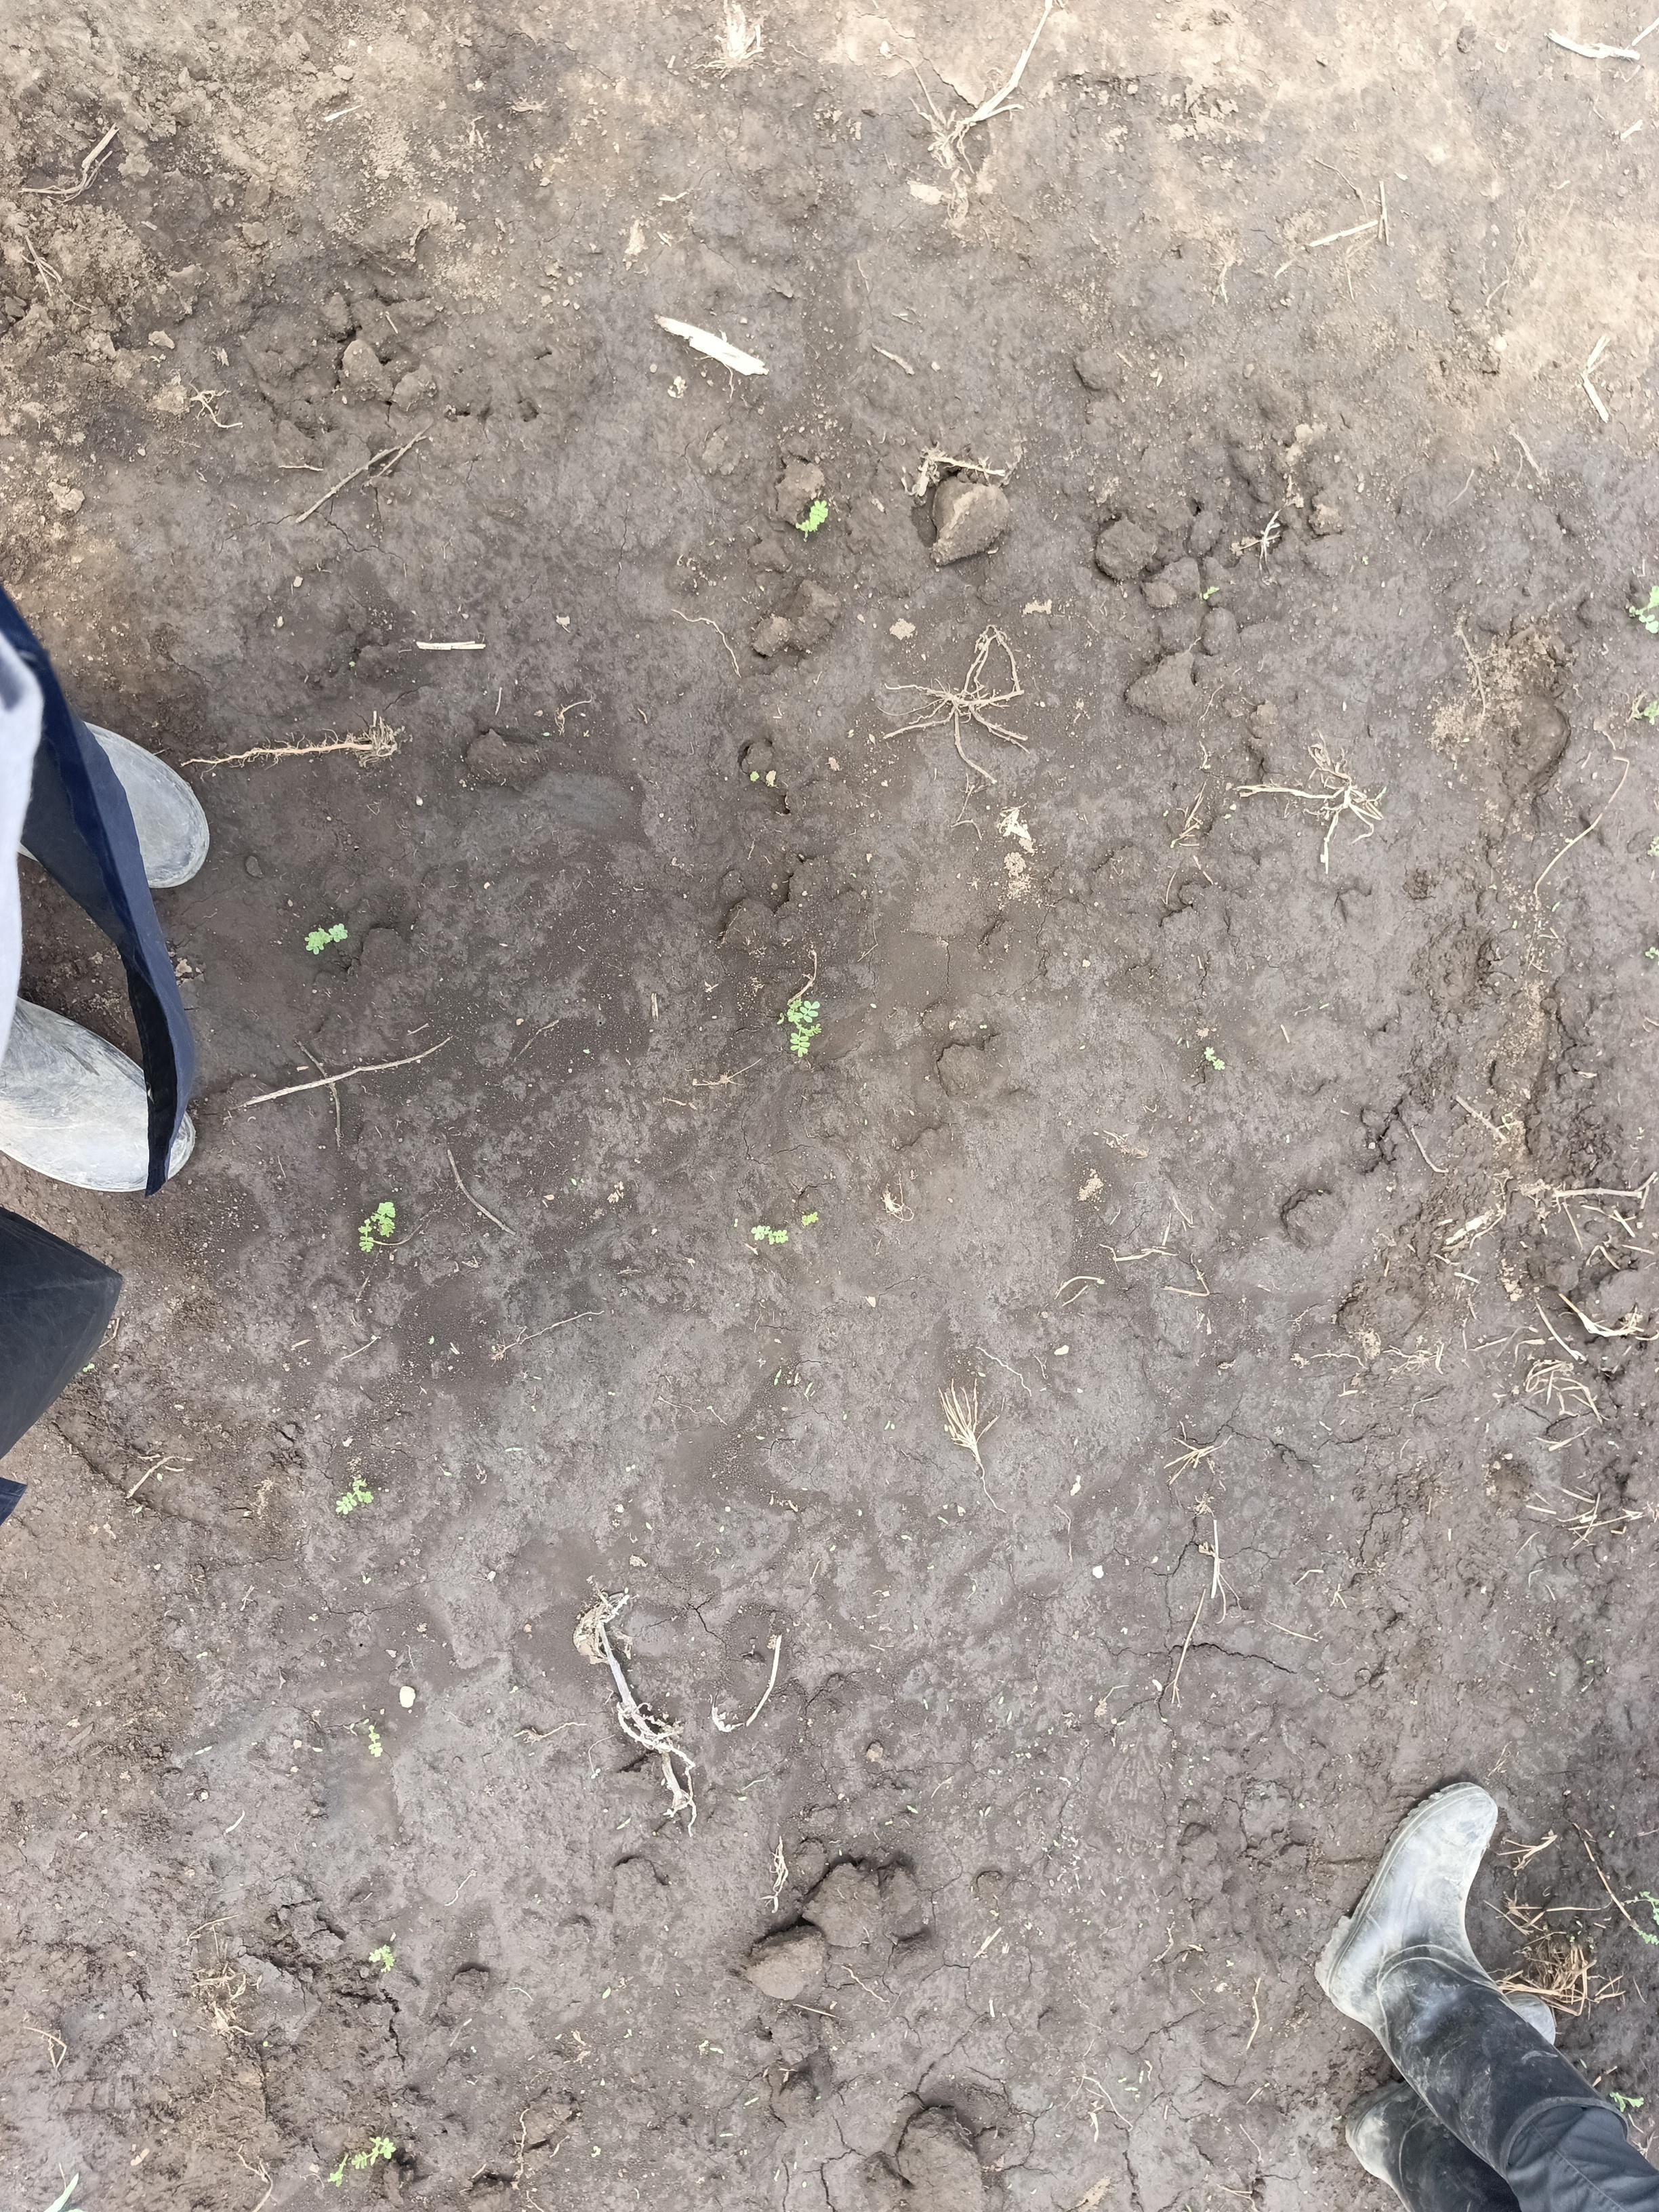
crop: chickpea
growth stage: emergence
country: Tanzania
